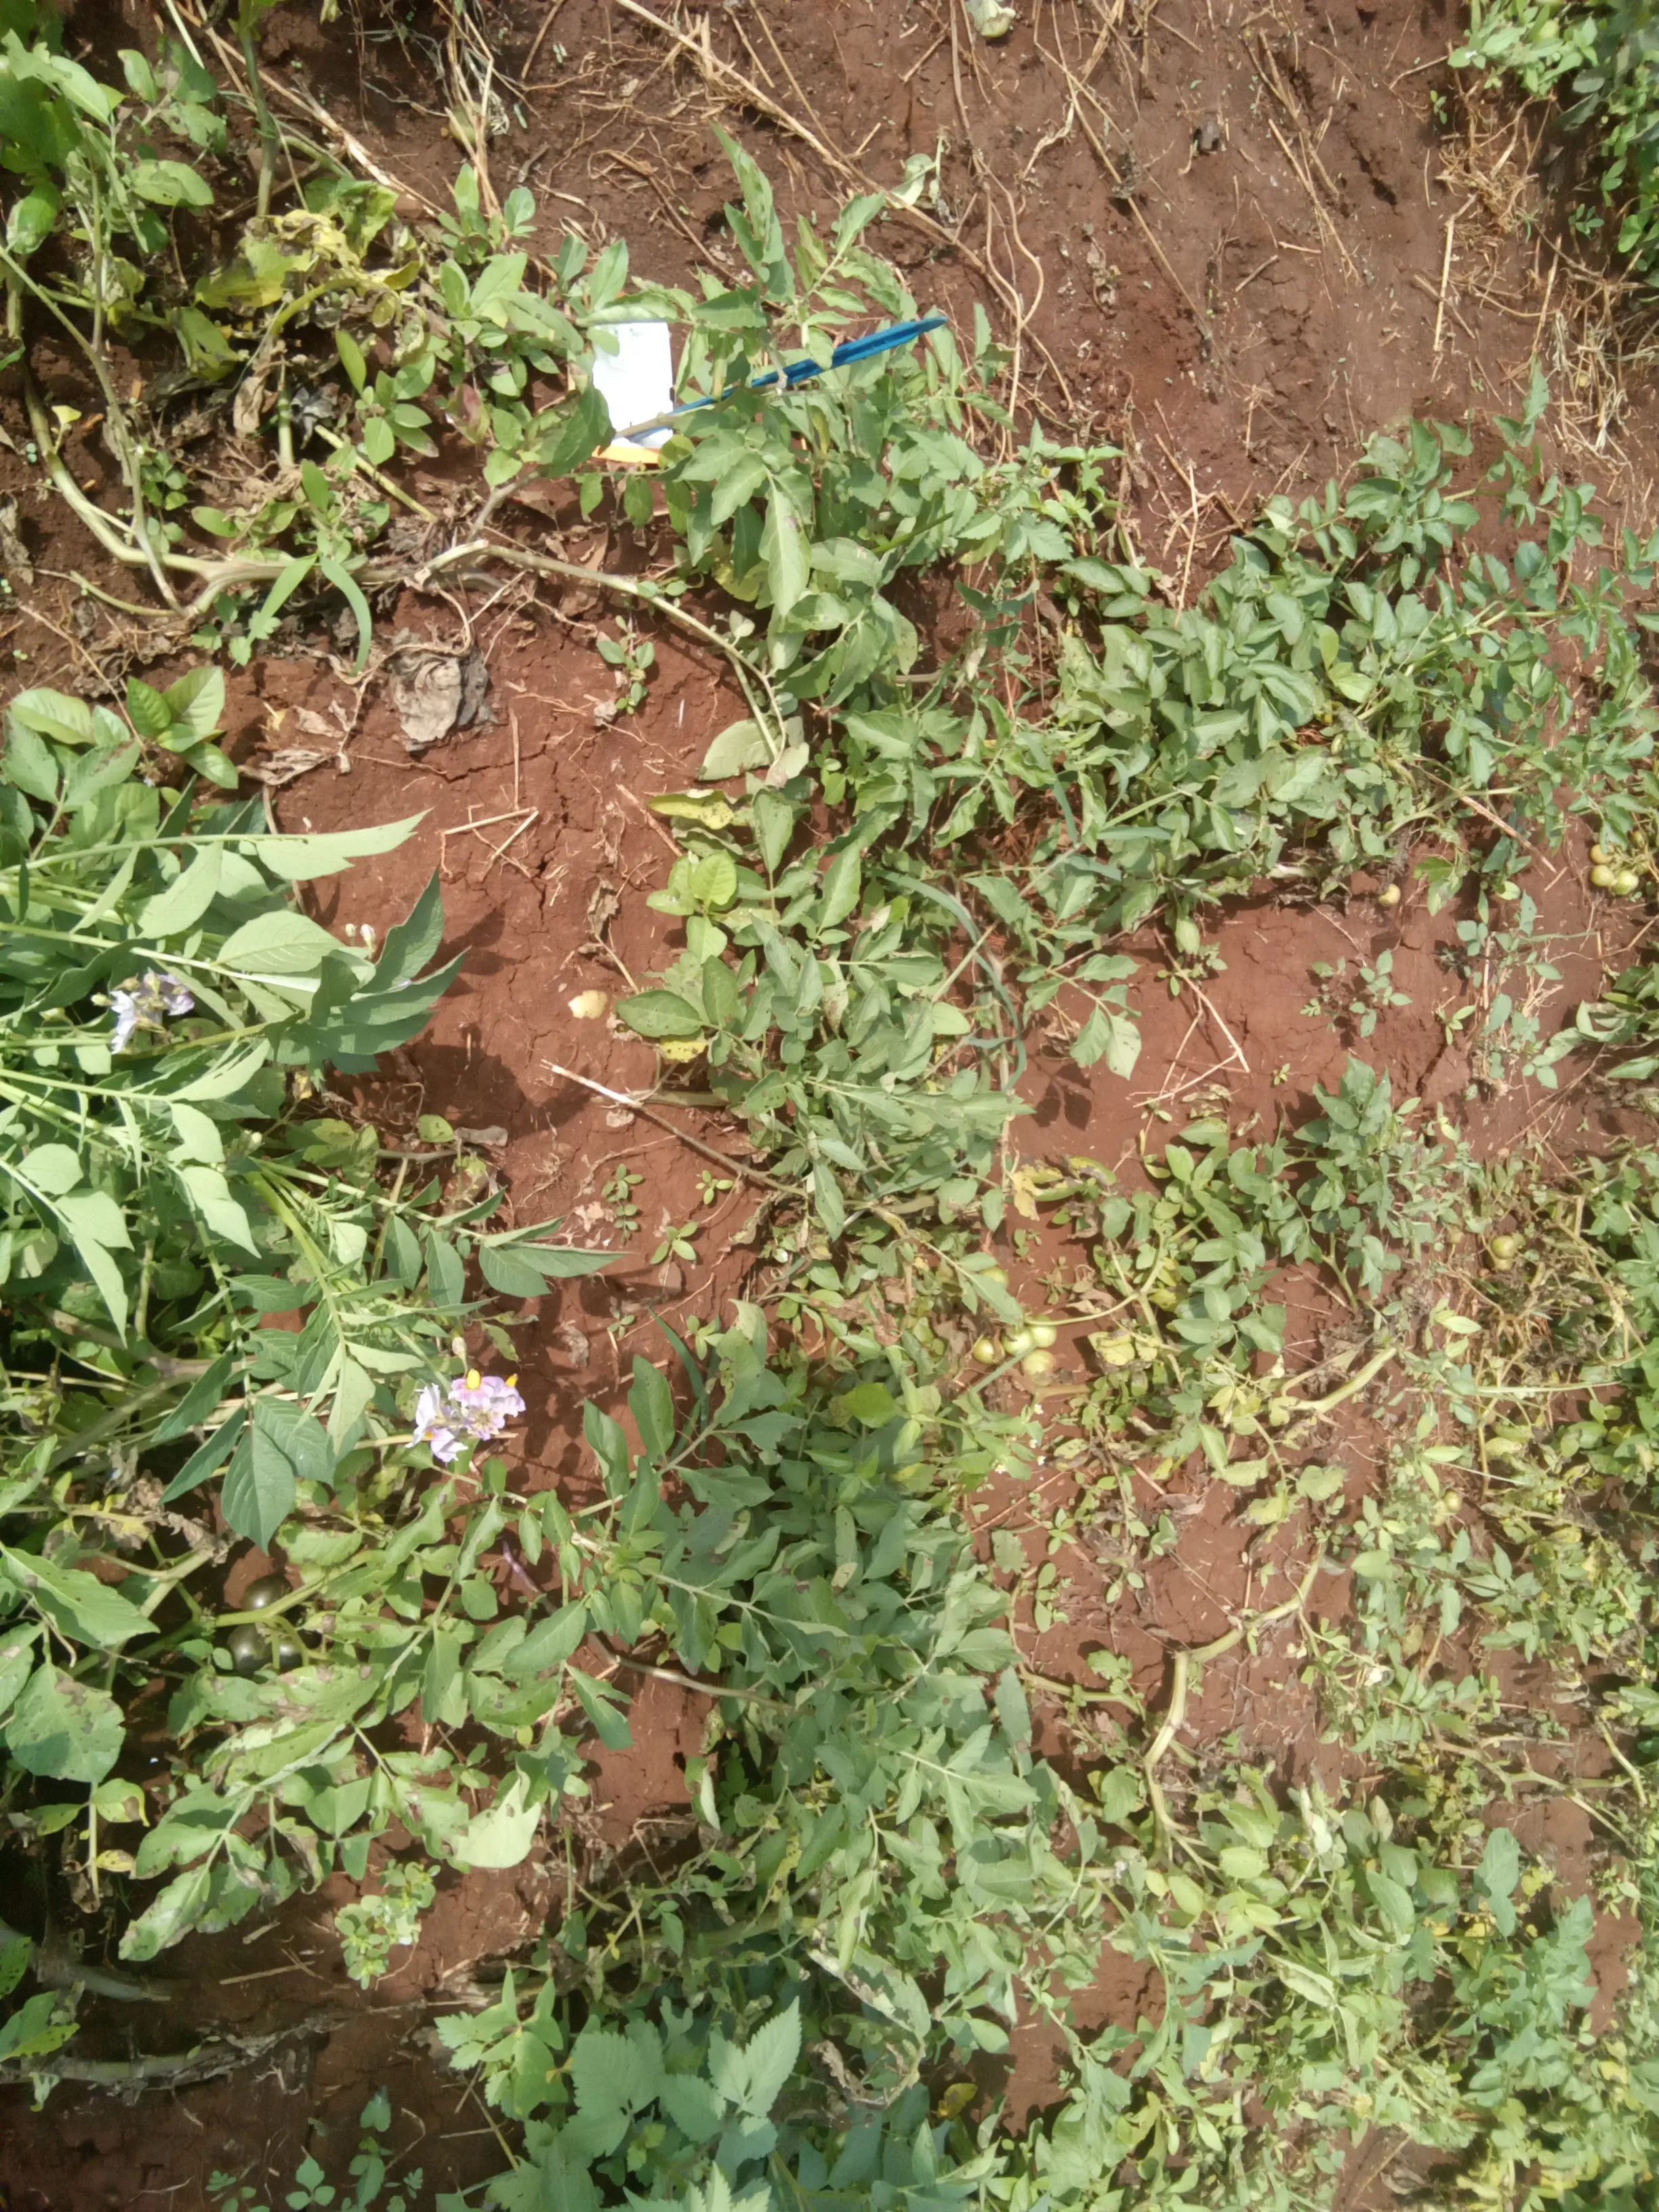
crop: potato
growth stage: harvest maturity
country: Kenya
